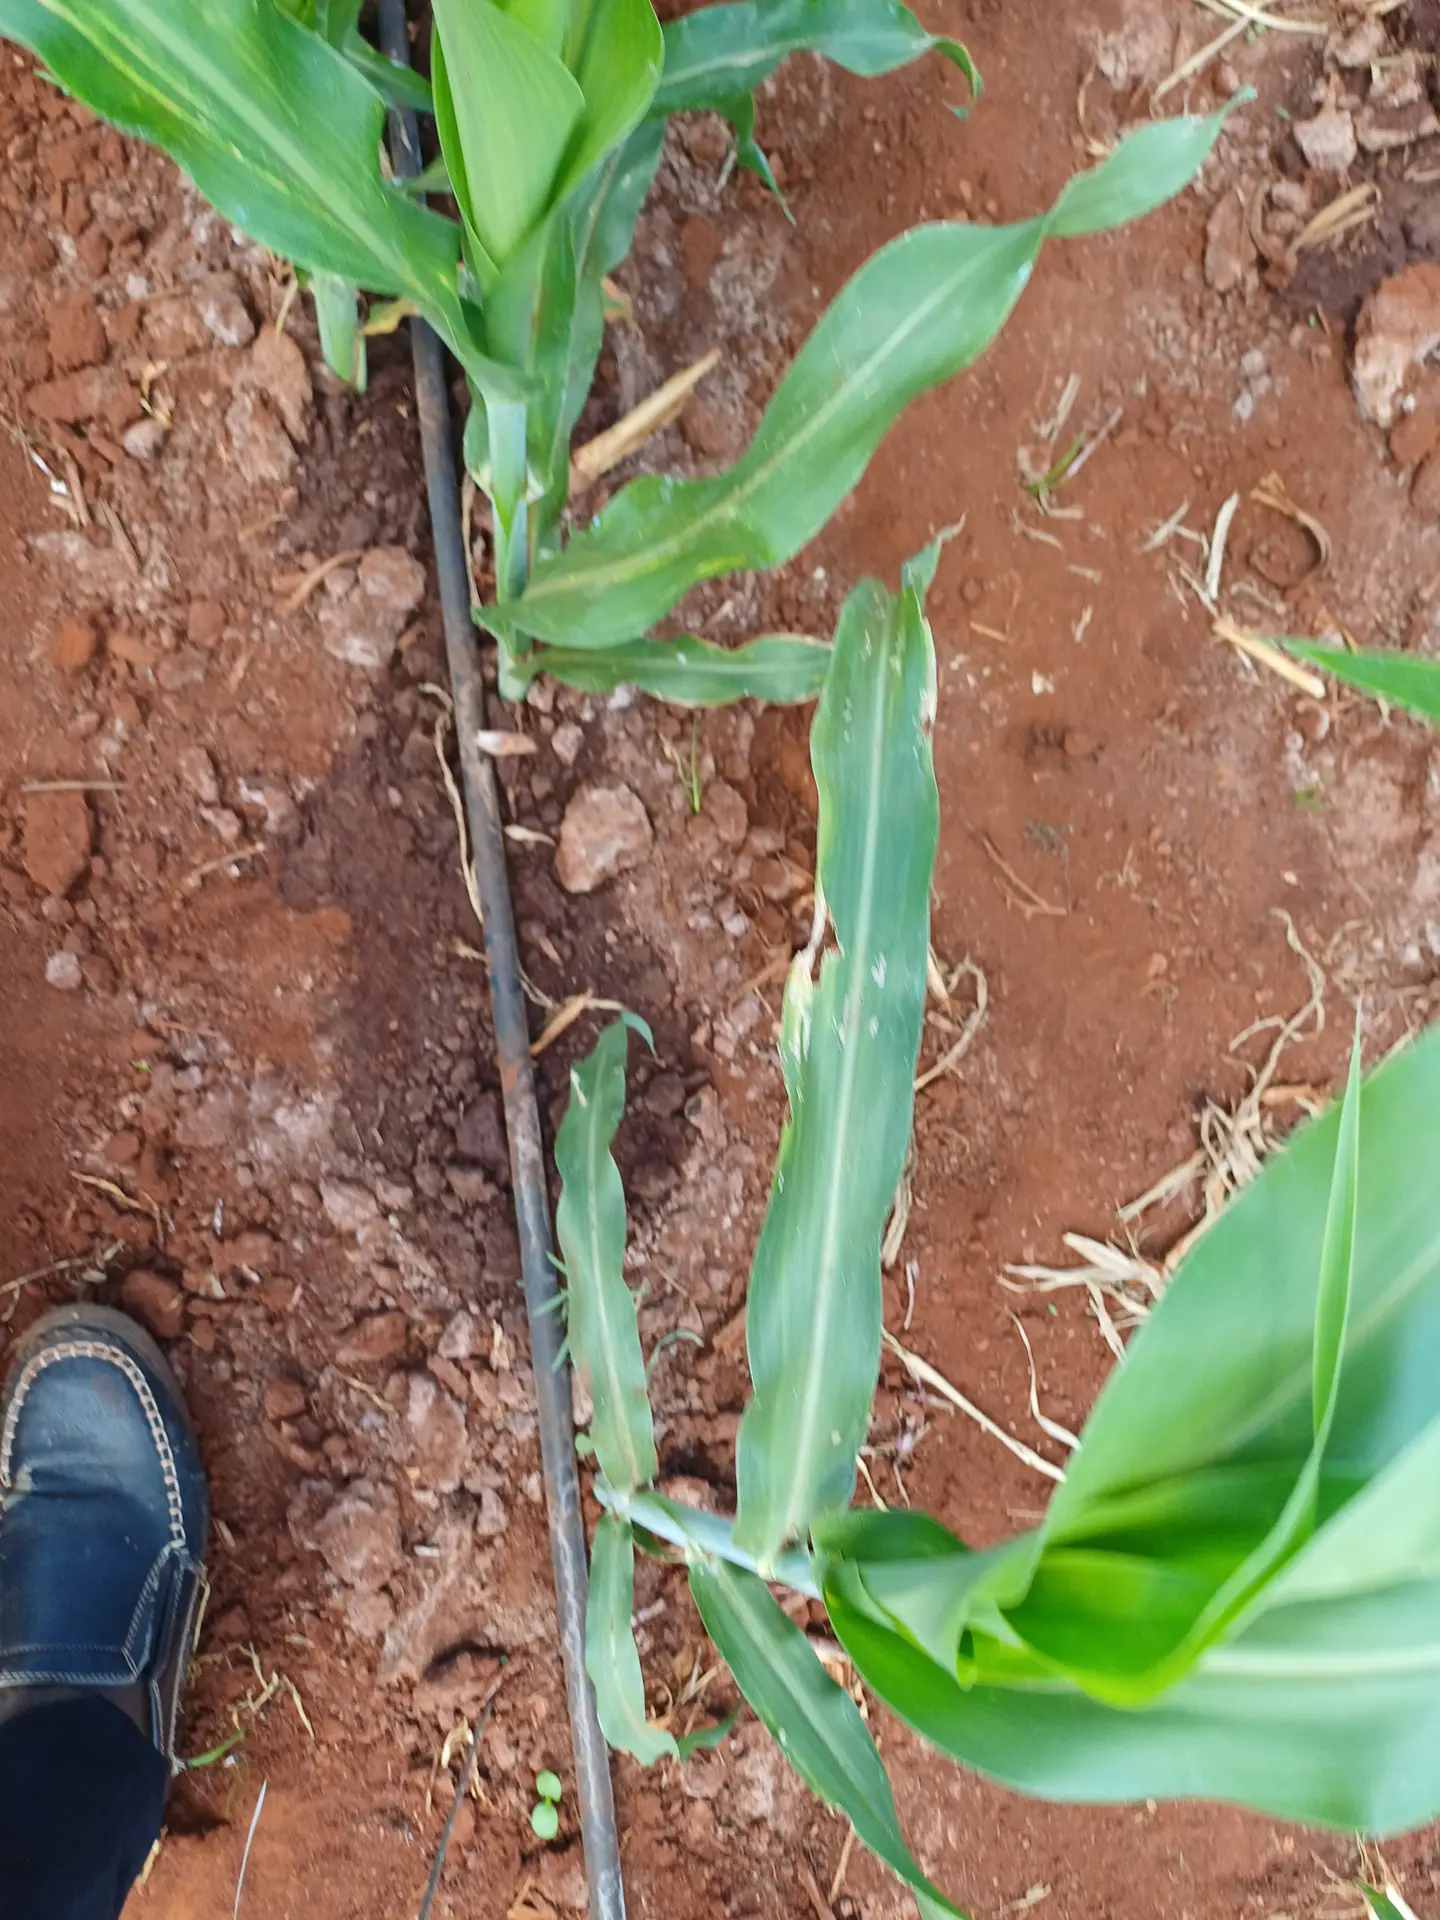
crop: sorghum
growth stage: vegetative
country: Kenya
